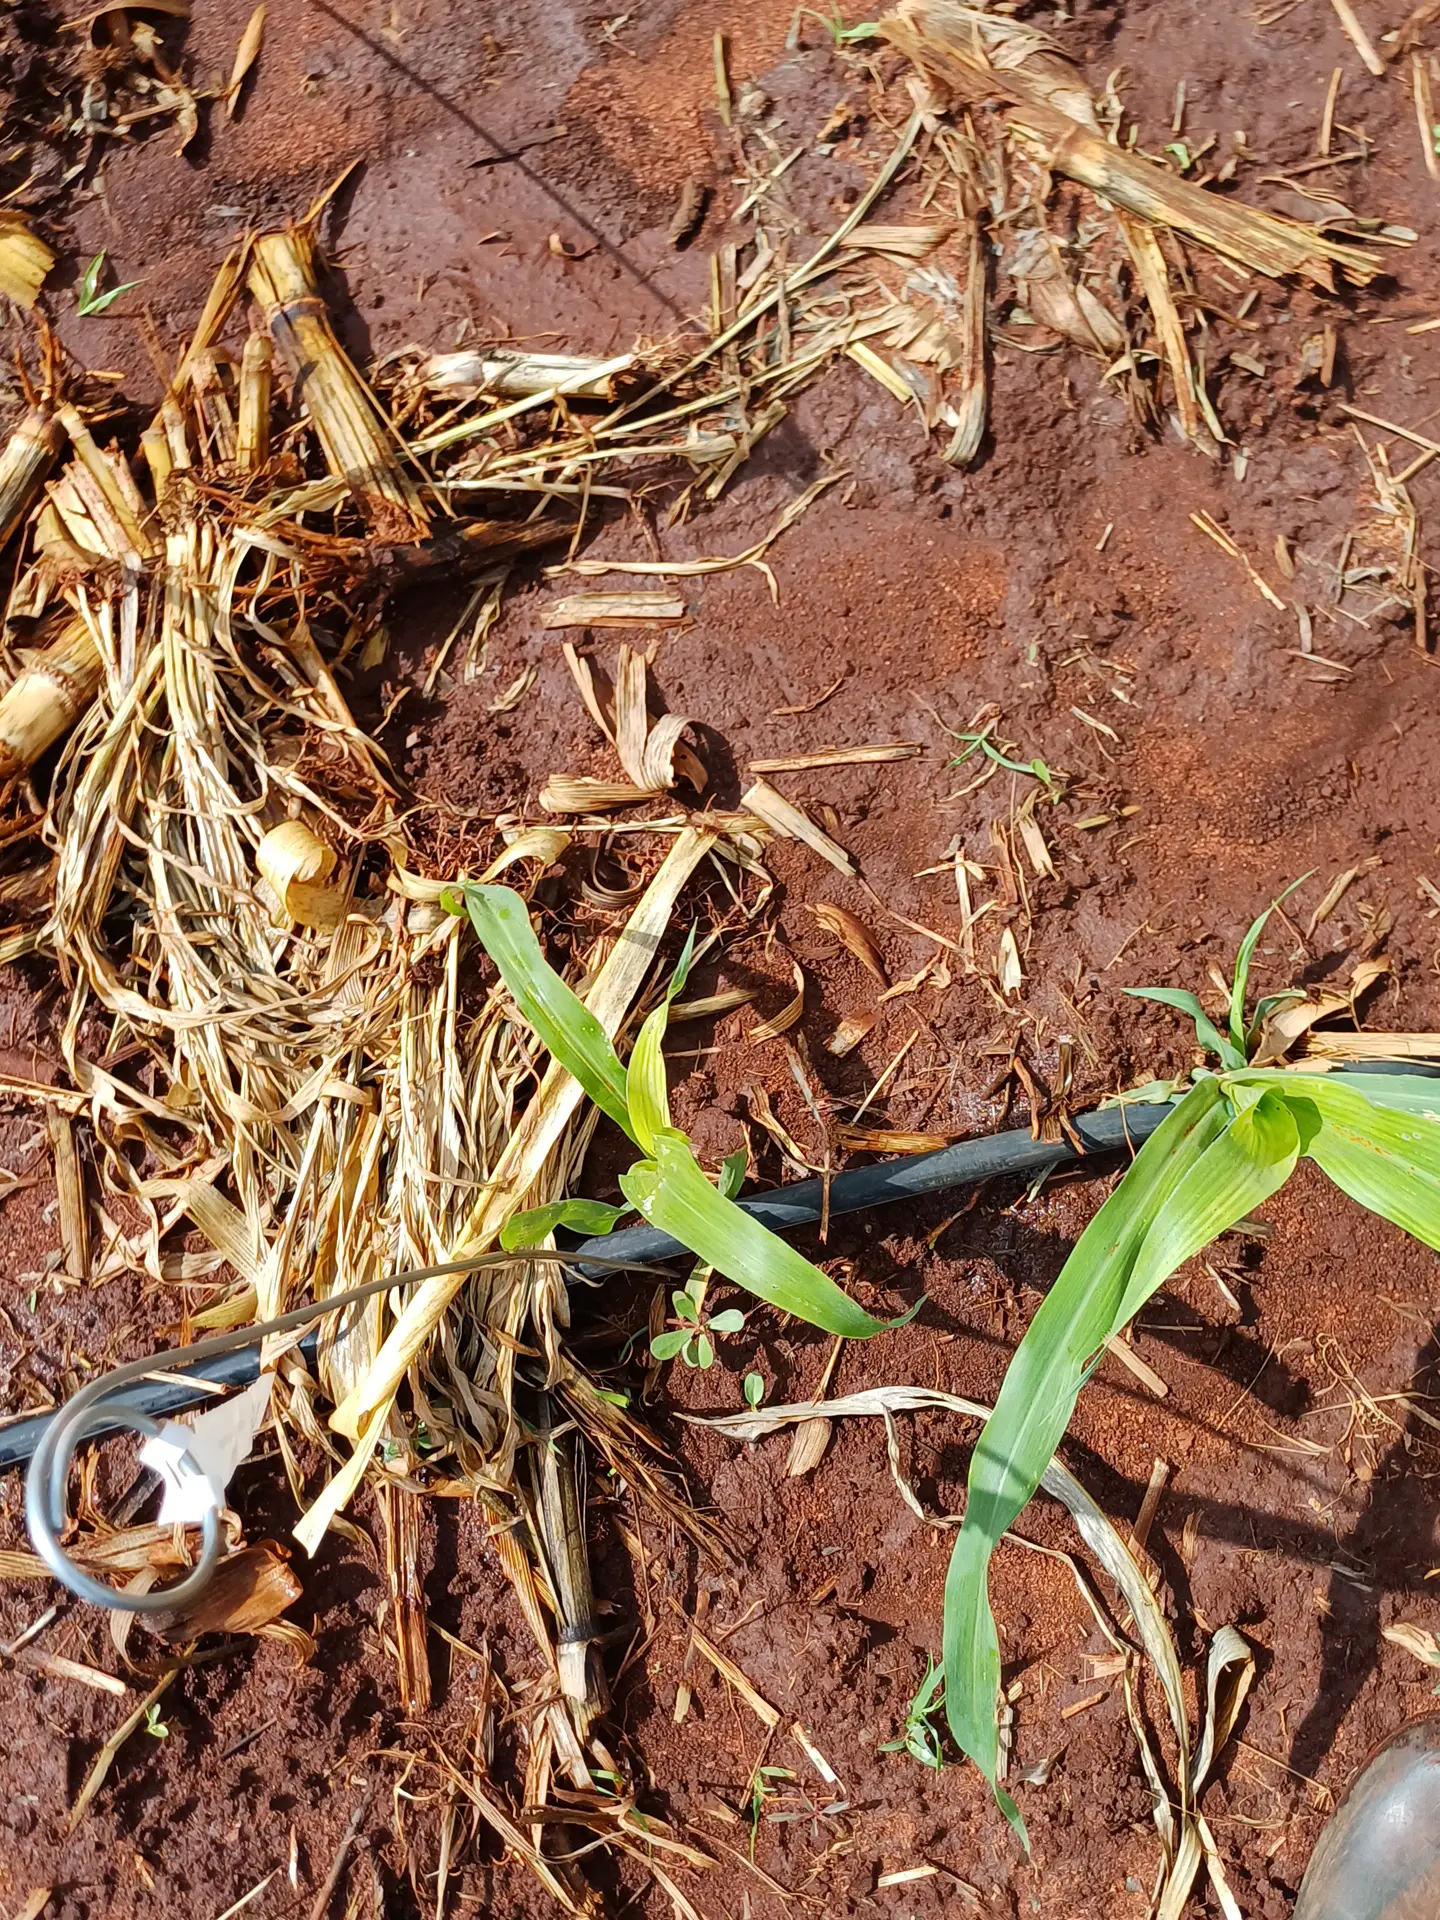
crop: sorghum
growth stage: vegetative
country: Kenya
